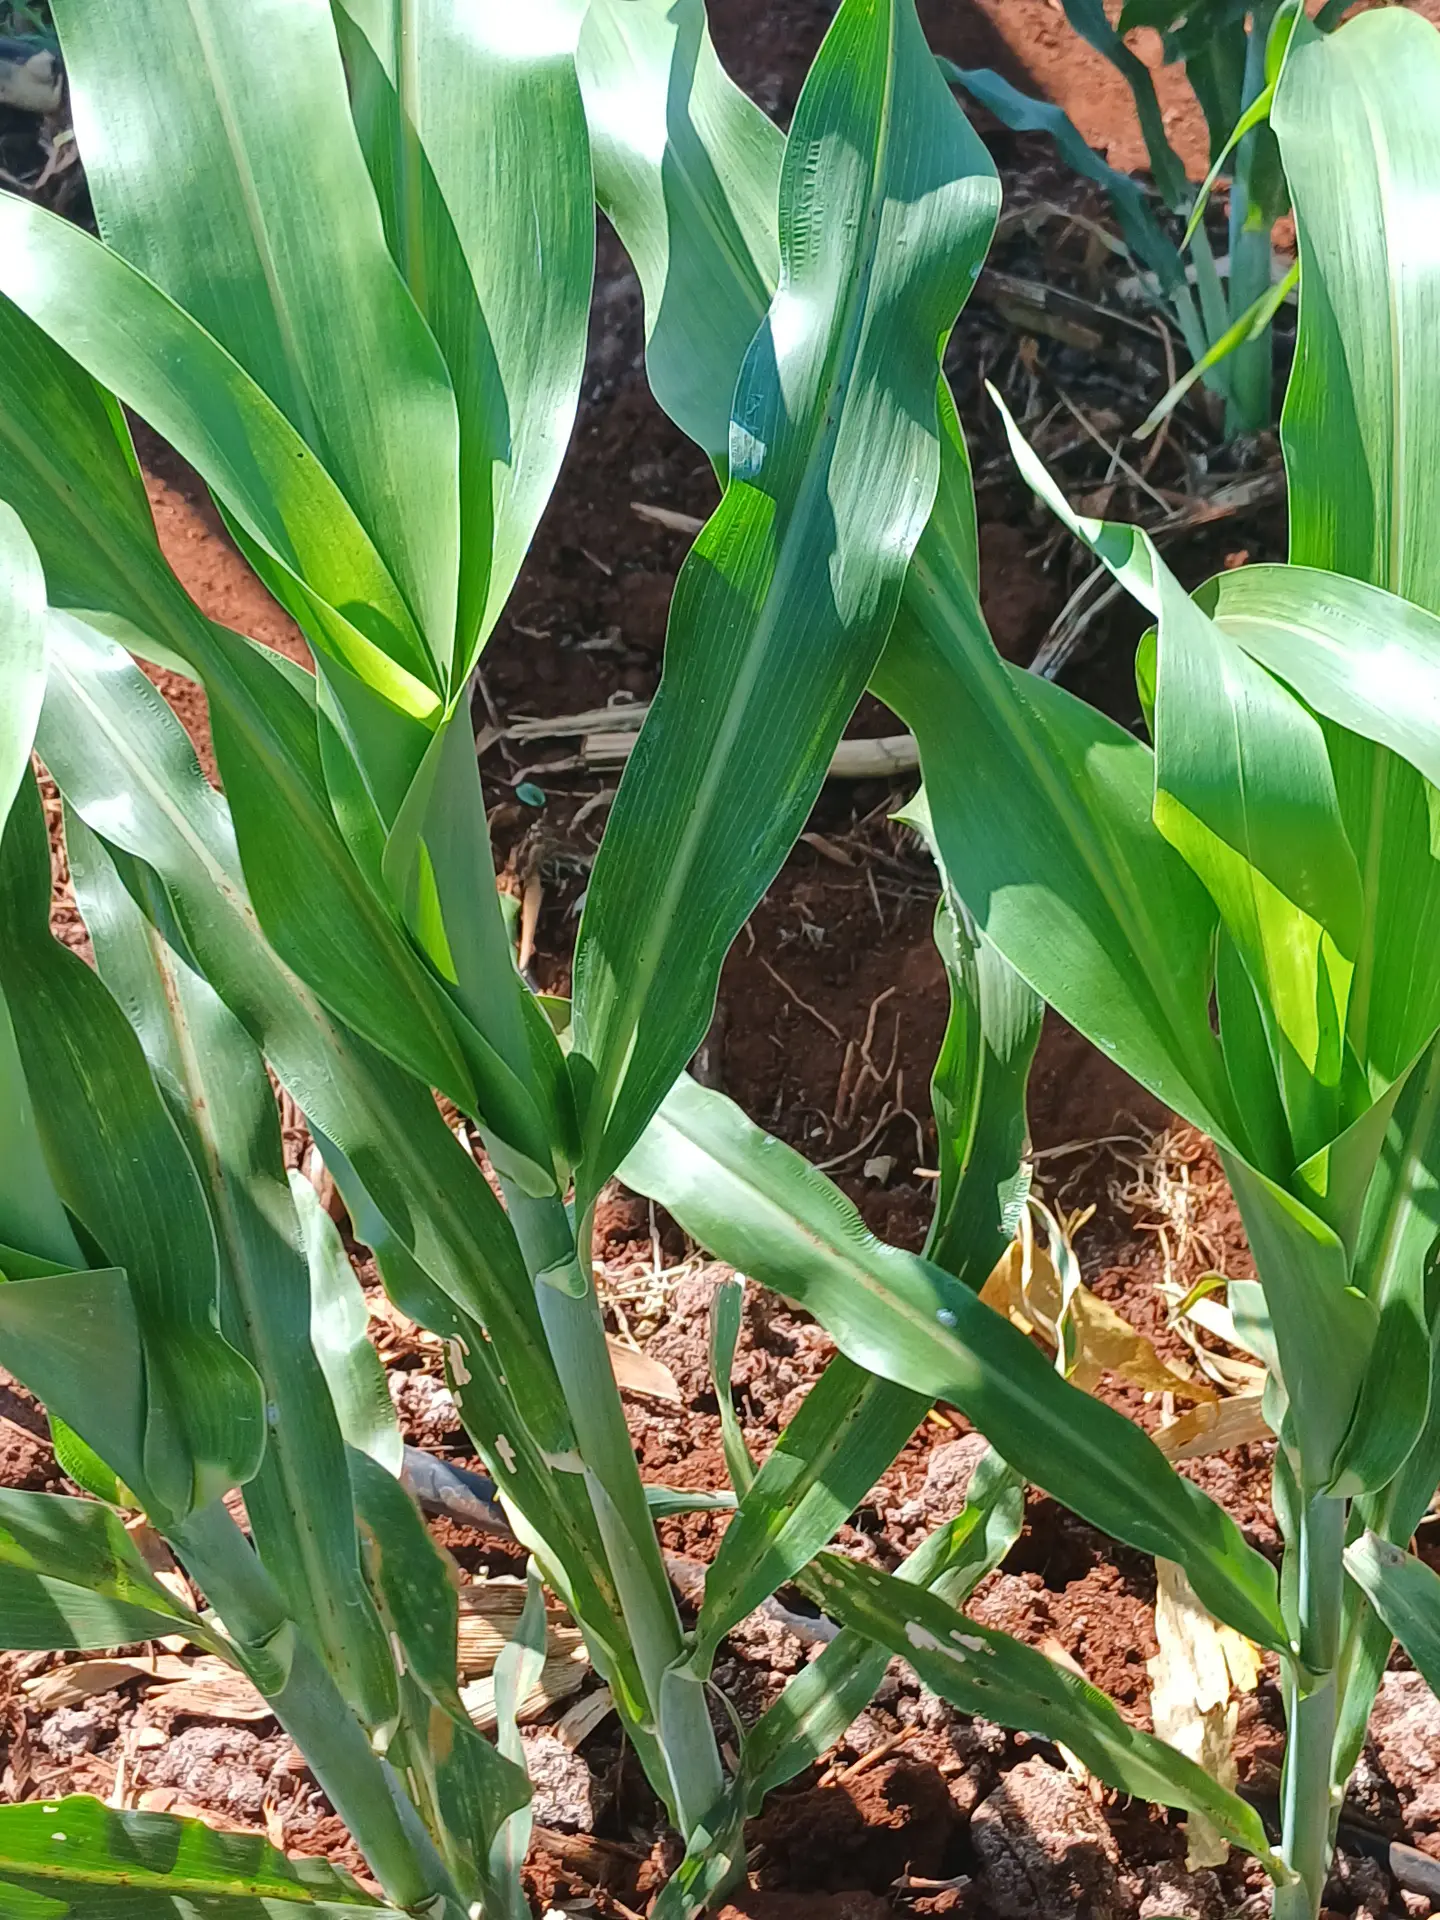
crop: sorghum
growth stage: vegetative
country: Kenya
